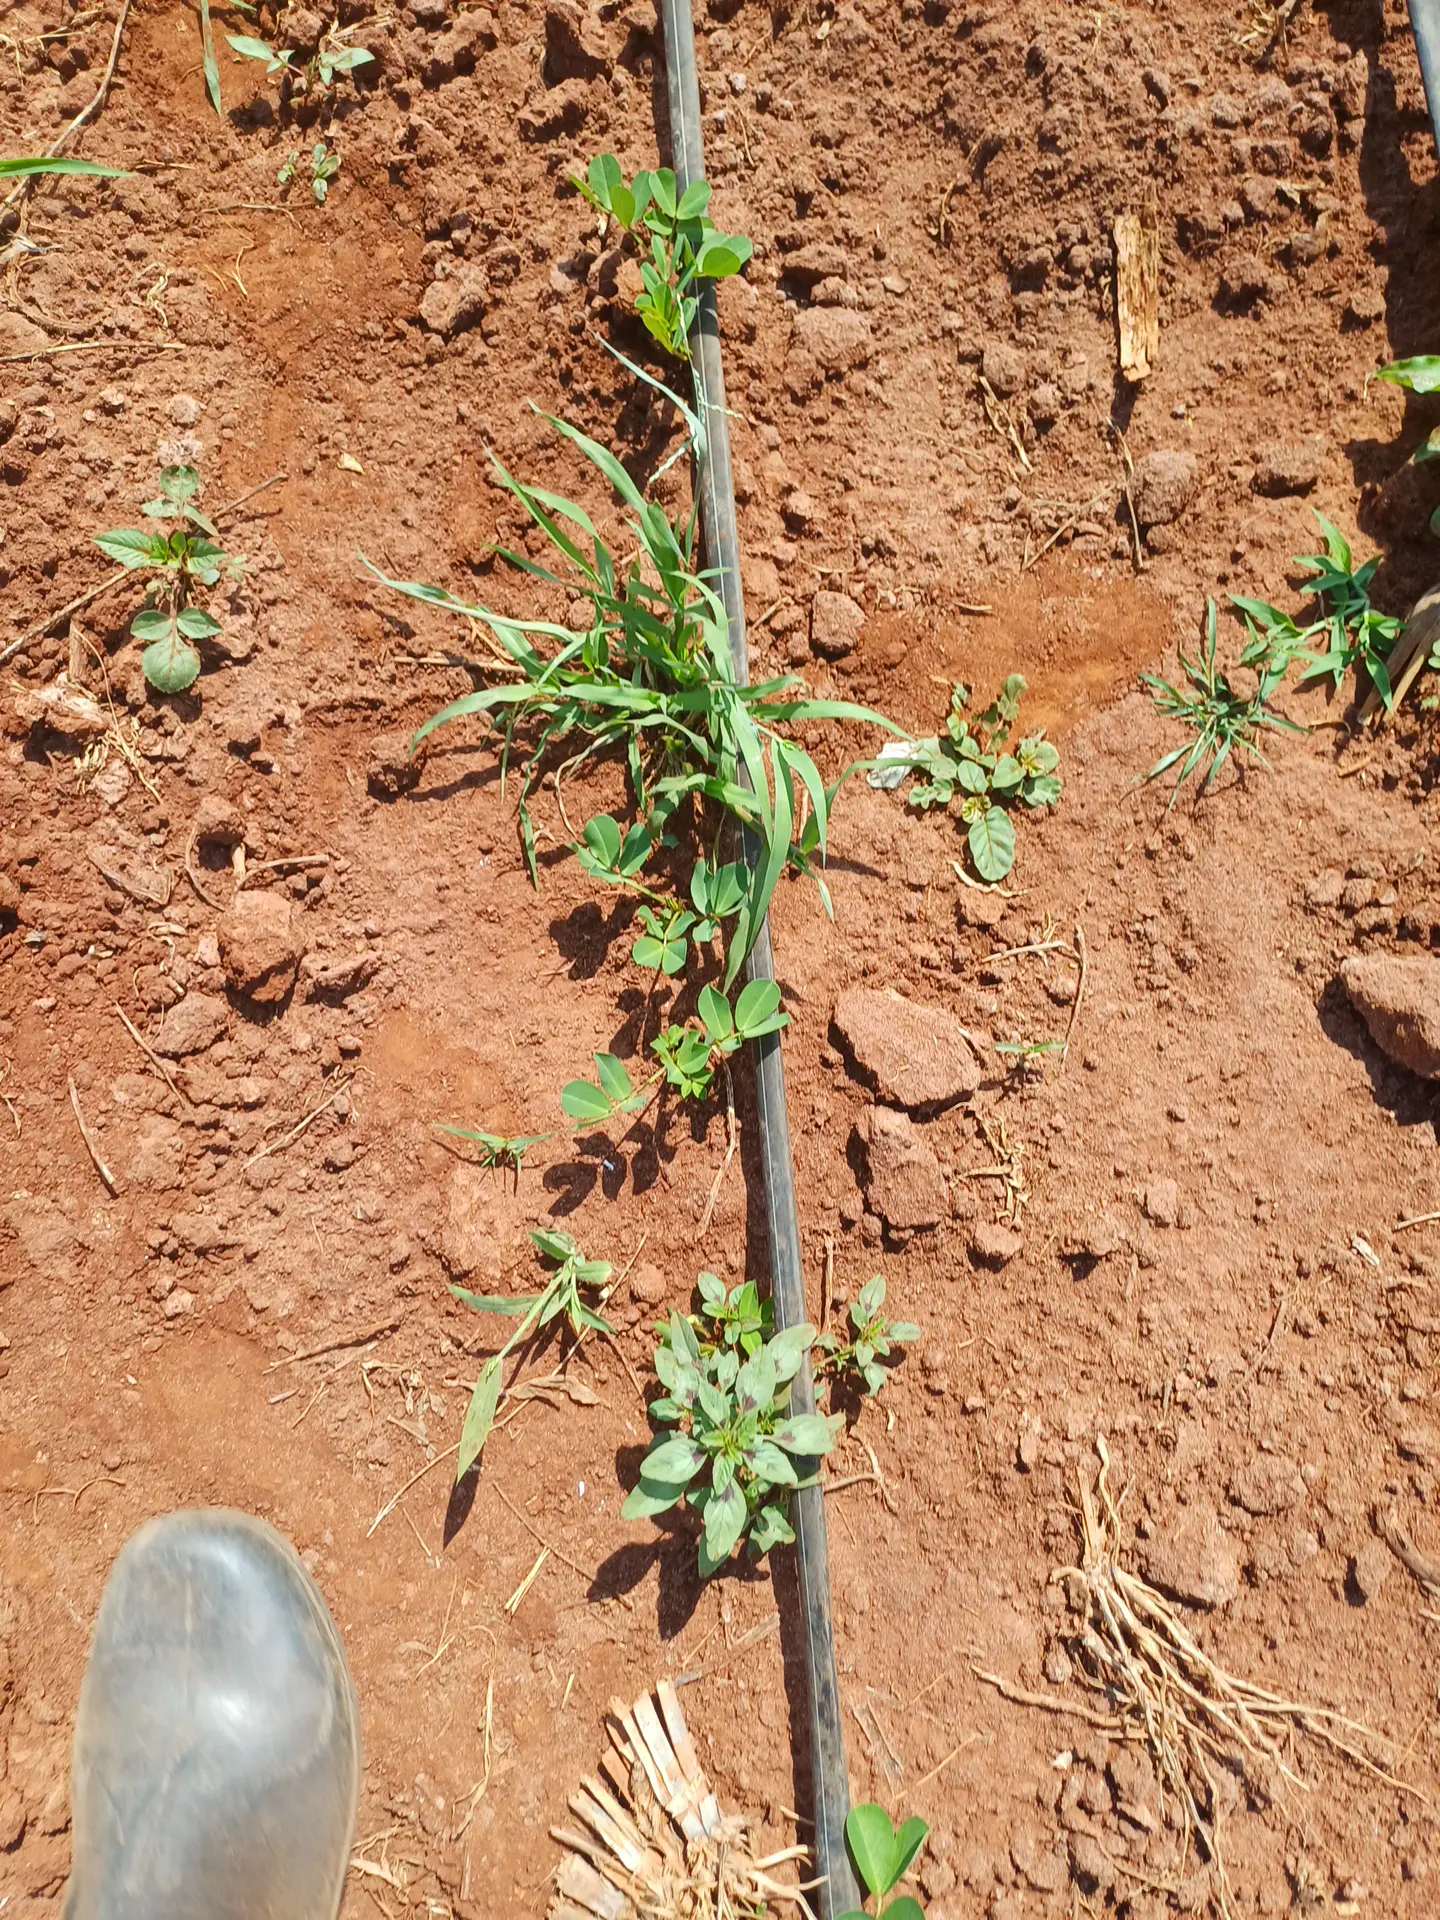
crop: groundnut
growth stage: vegetative
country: Kenya
